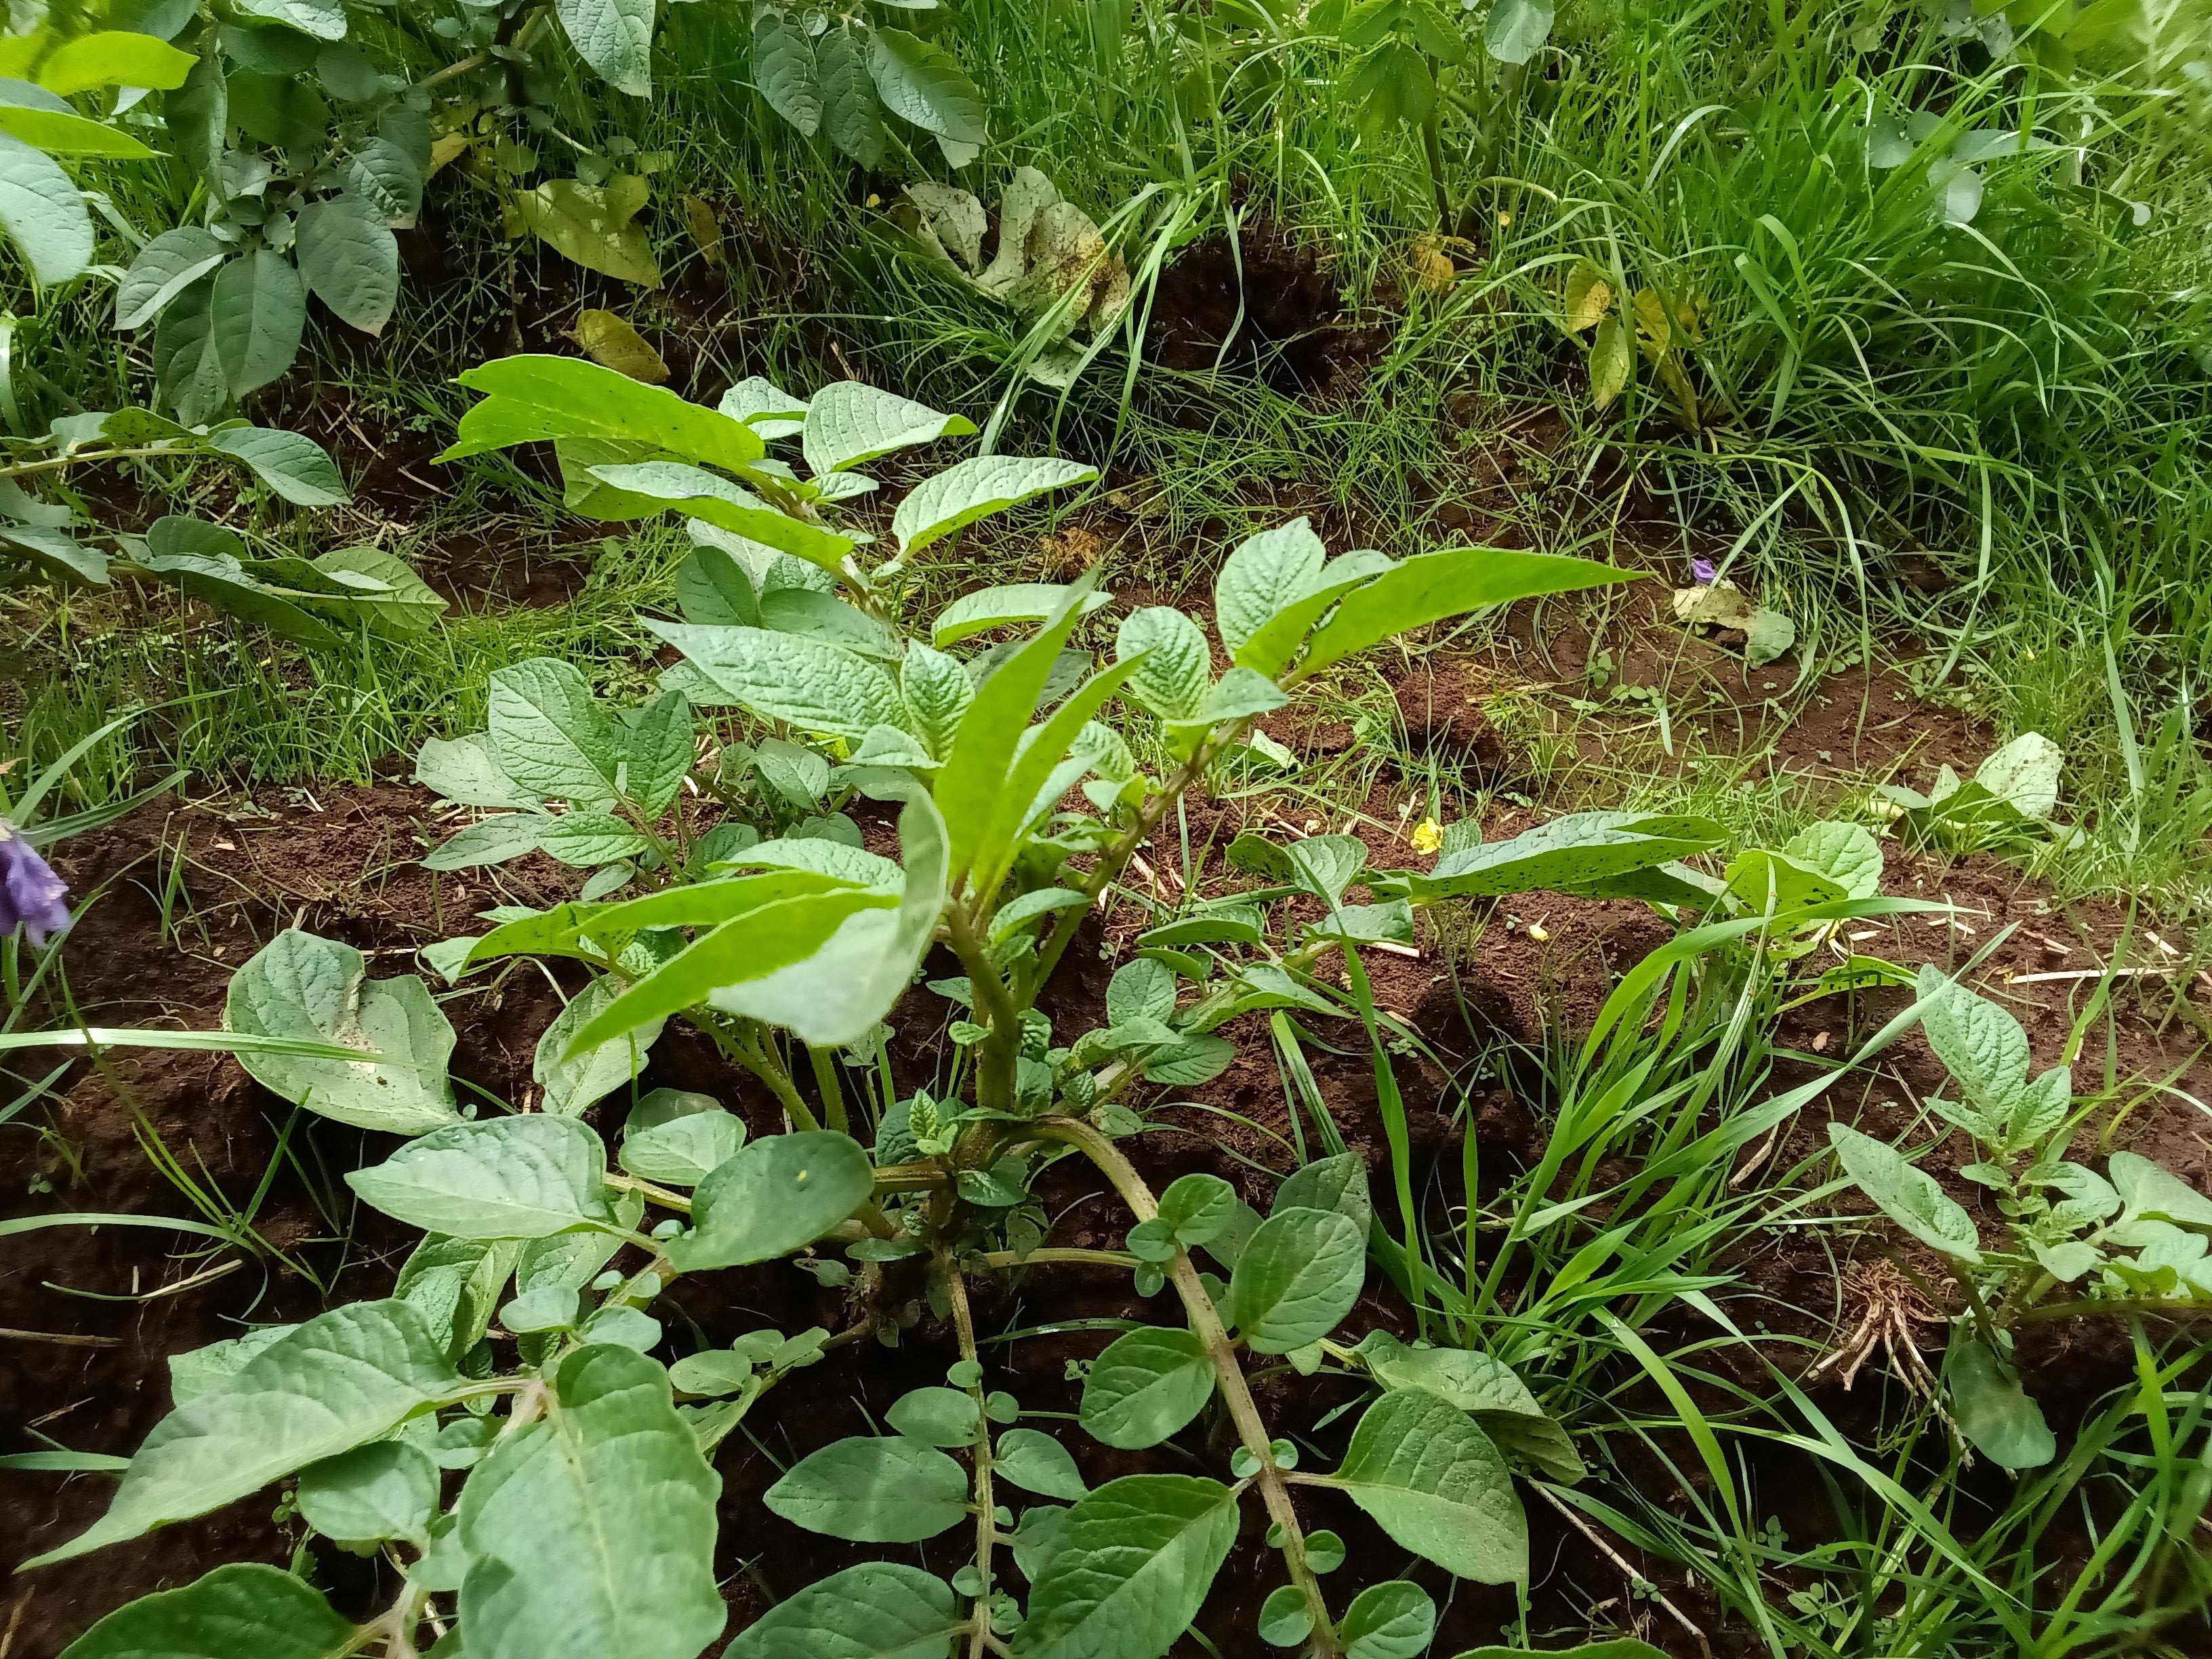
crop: potato
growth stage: vegetative
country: Kenya
